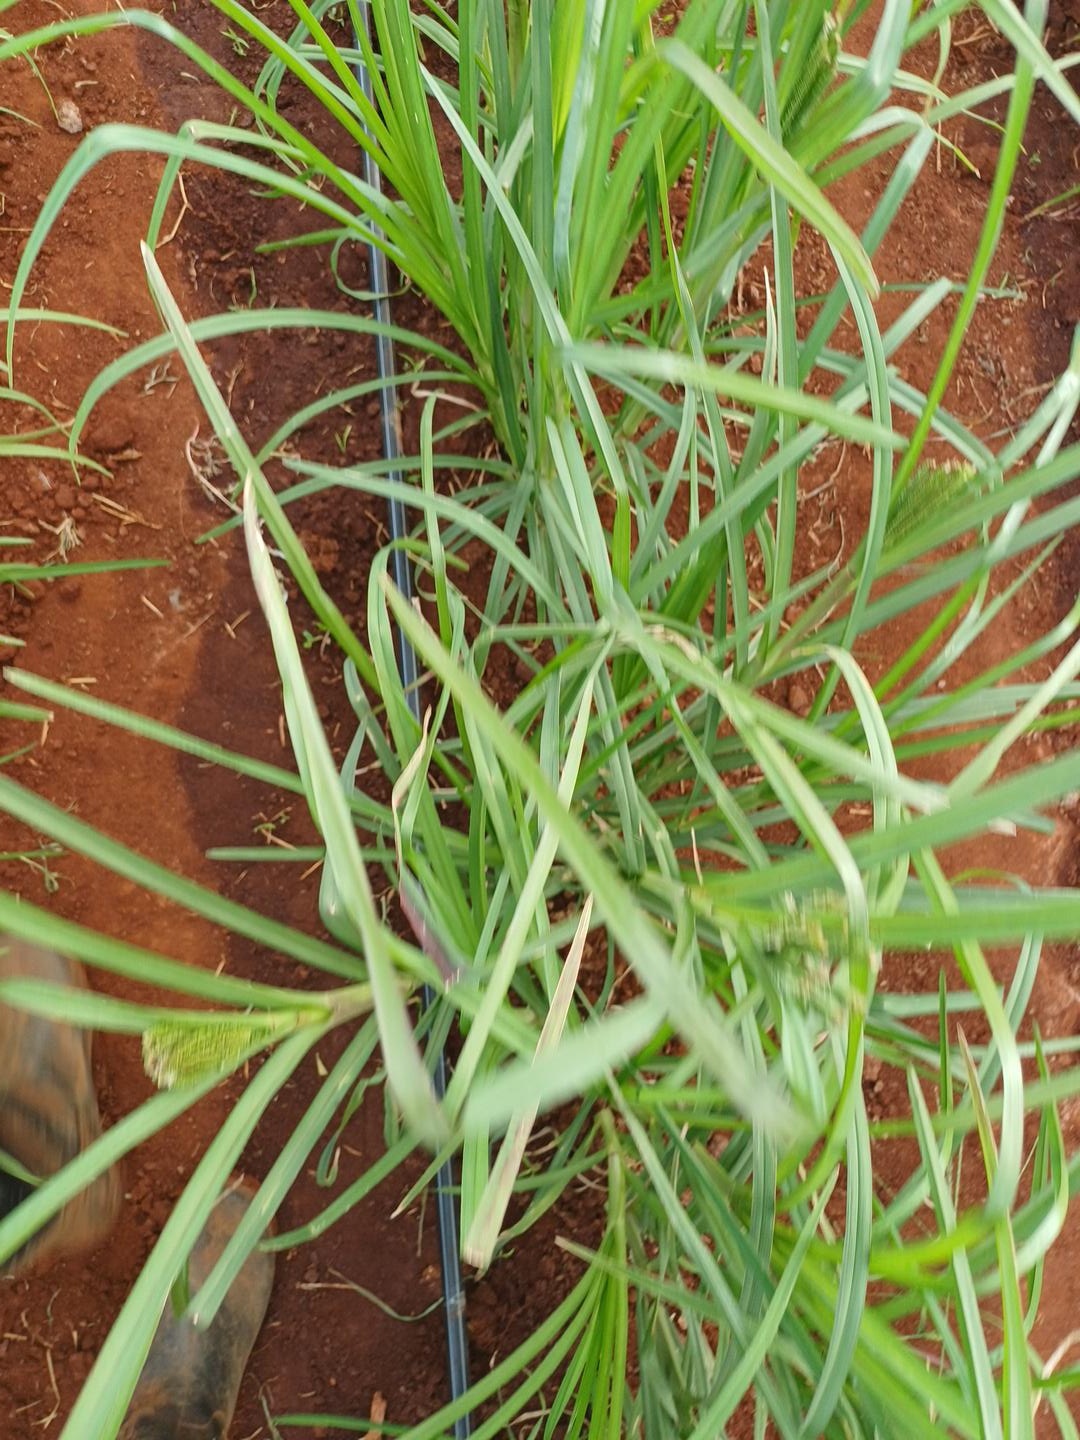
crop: finger millet
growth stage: vegetative
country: Kenya
